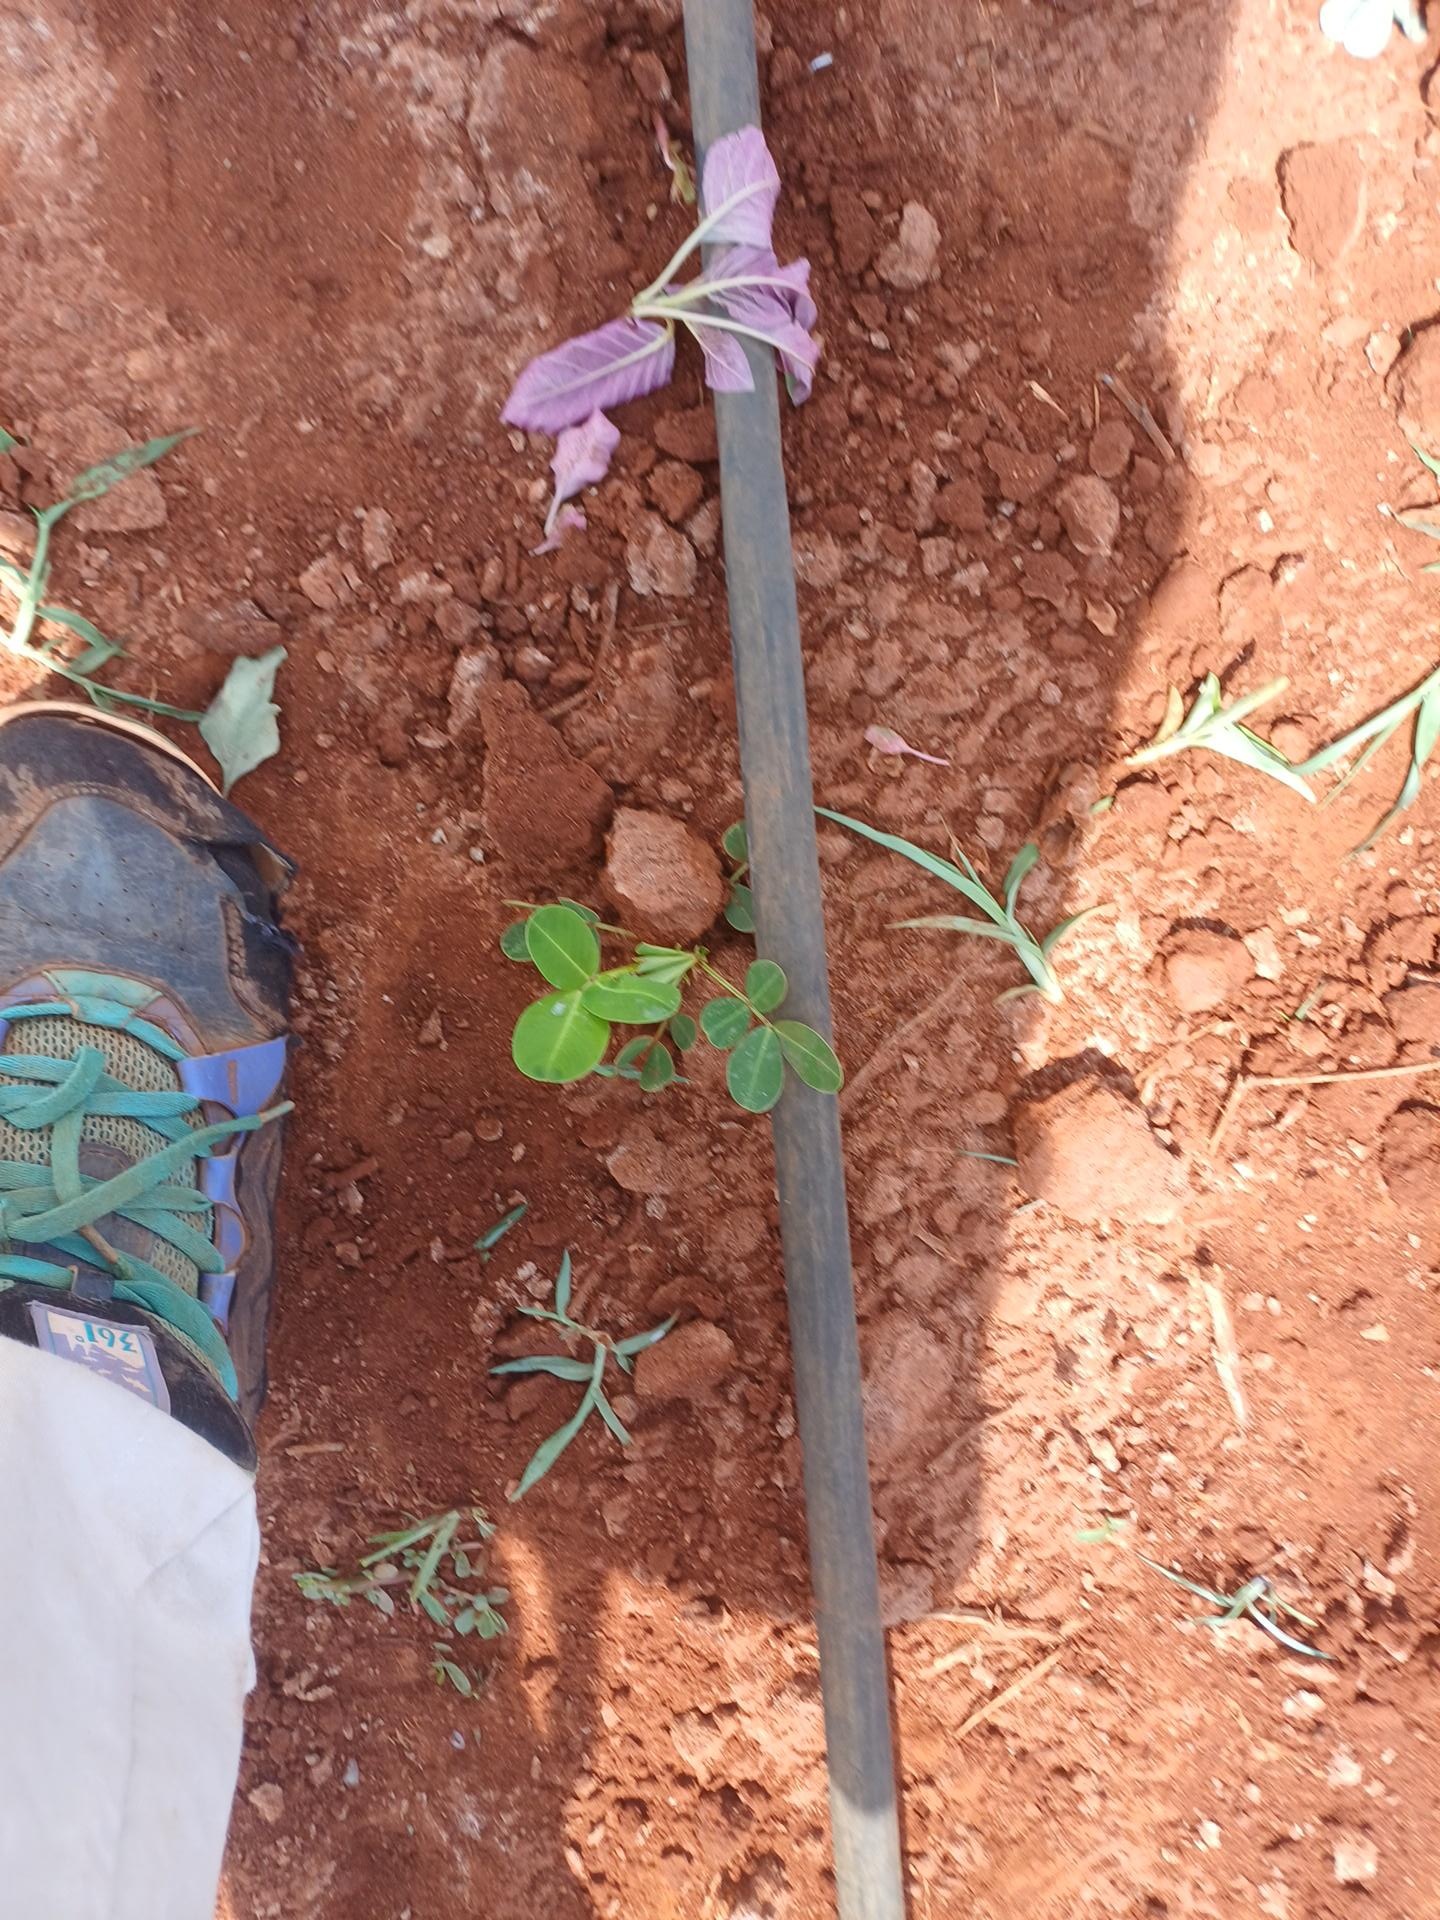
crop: groundnut
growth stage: vegetative
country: Kenya
